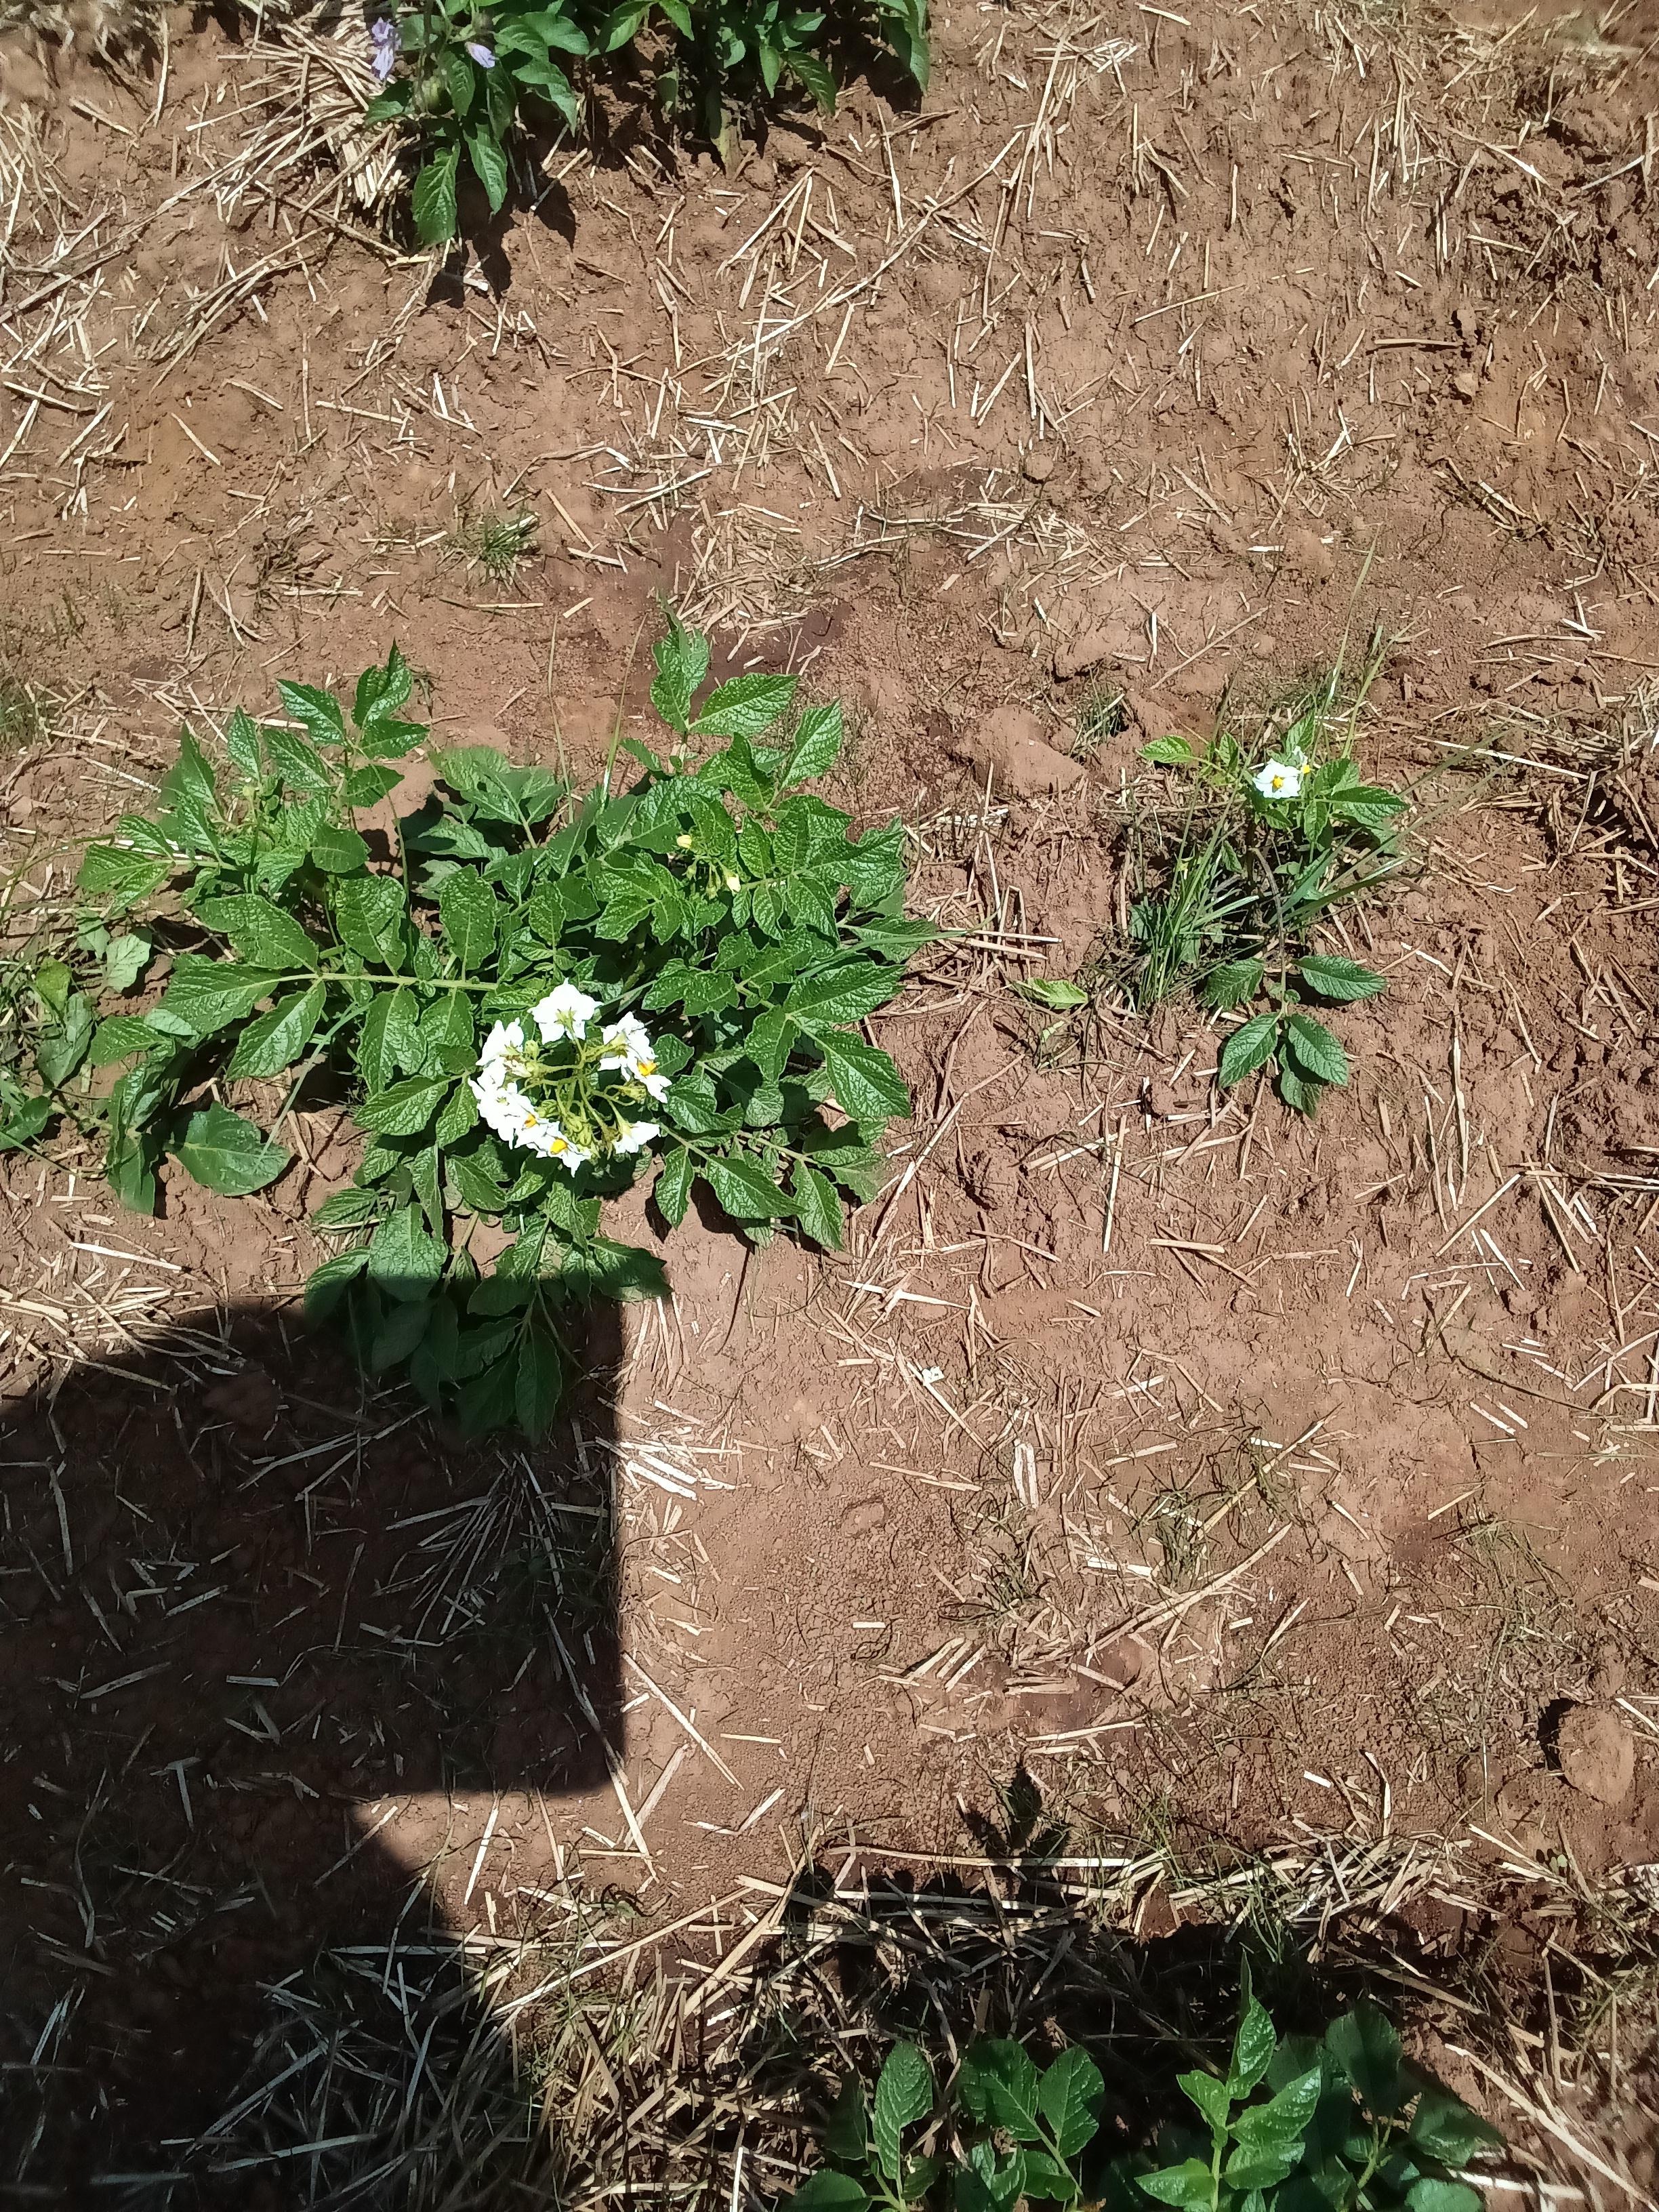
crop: potato
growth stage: flowering
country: Kenya
